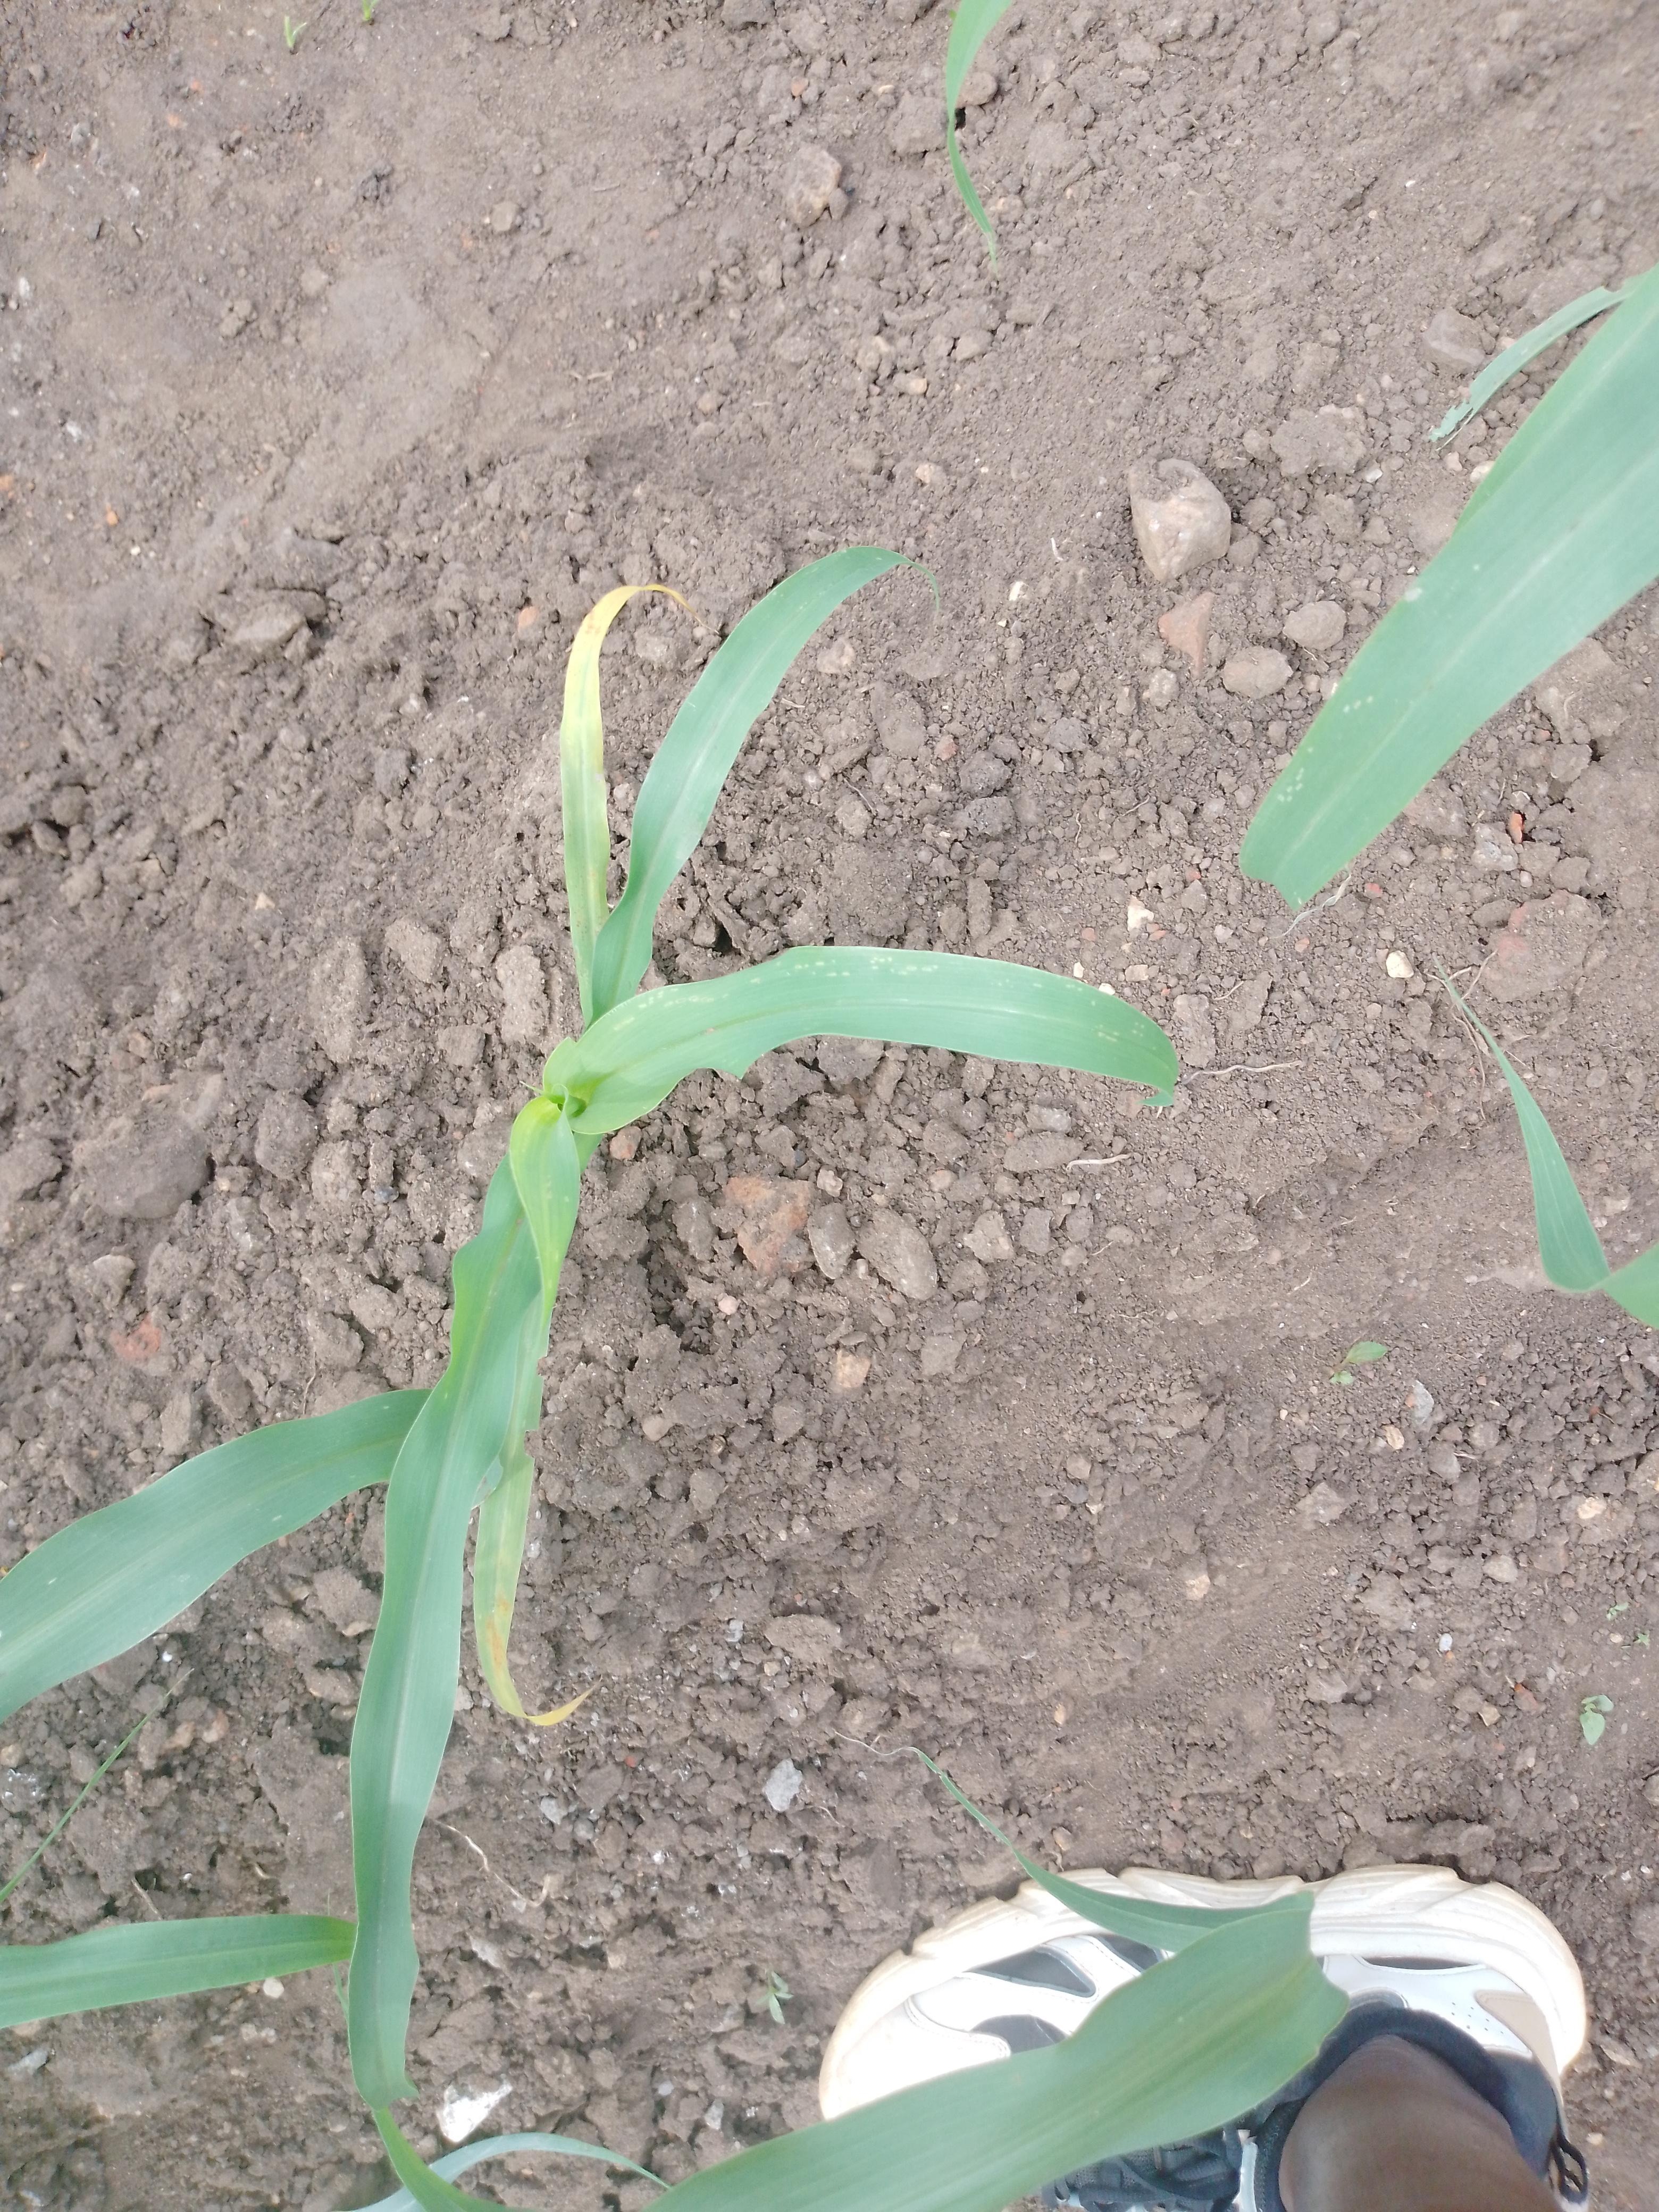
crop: pearl millet
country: Malawi
